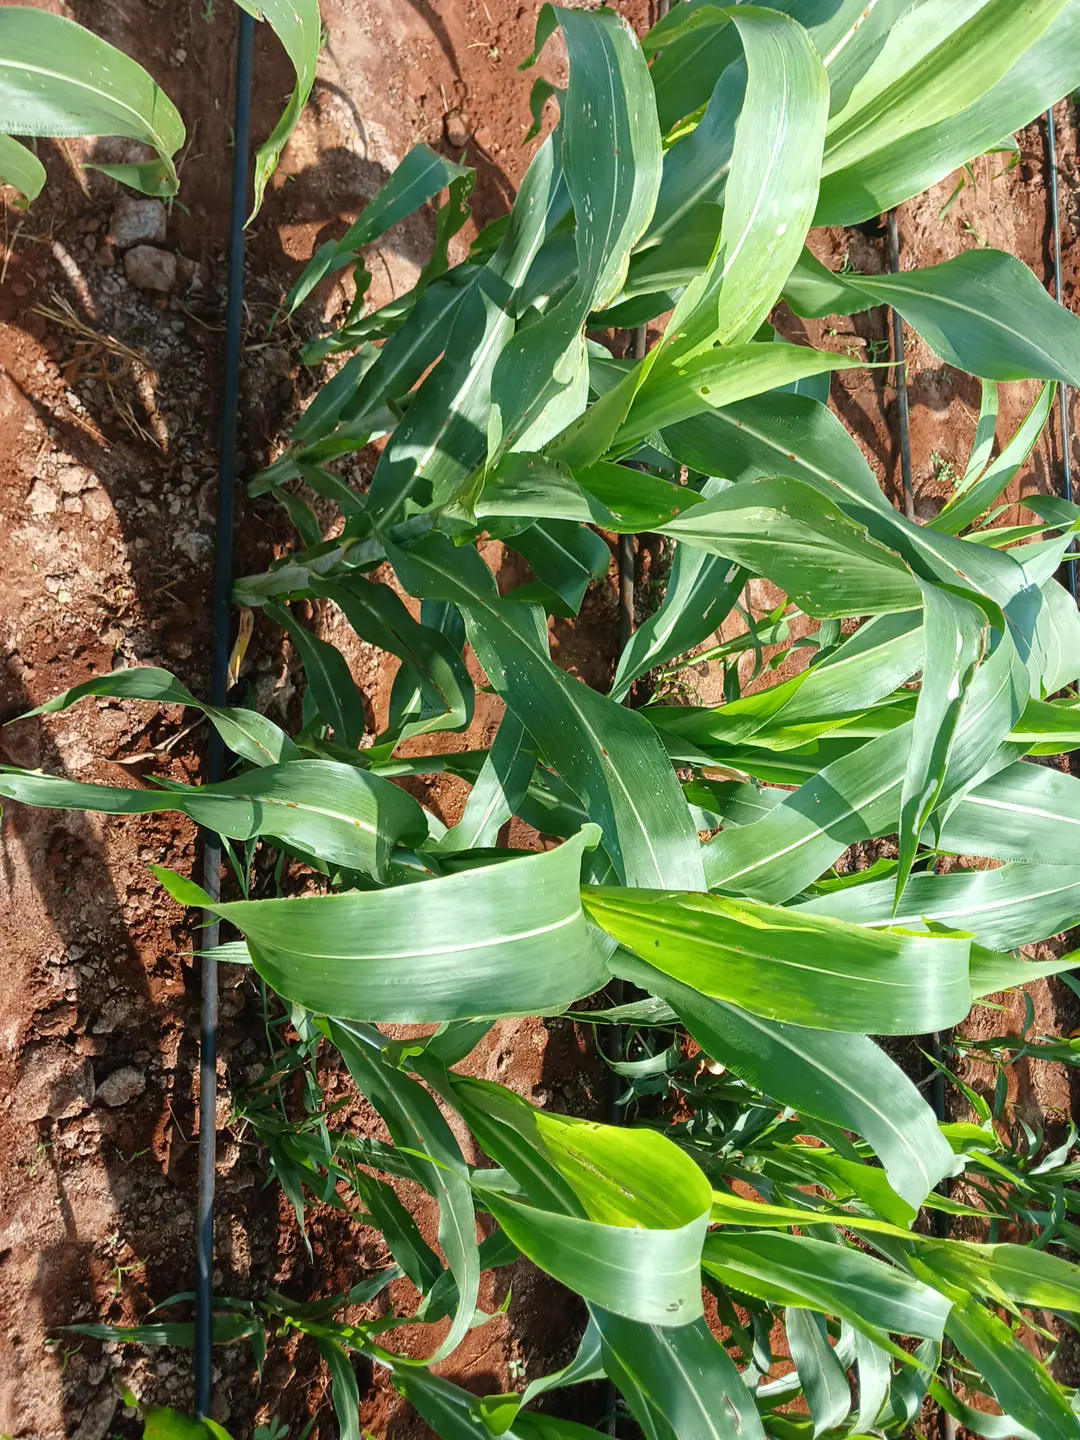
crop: sorghum
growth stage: elongation stem
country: Kenya
